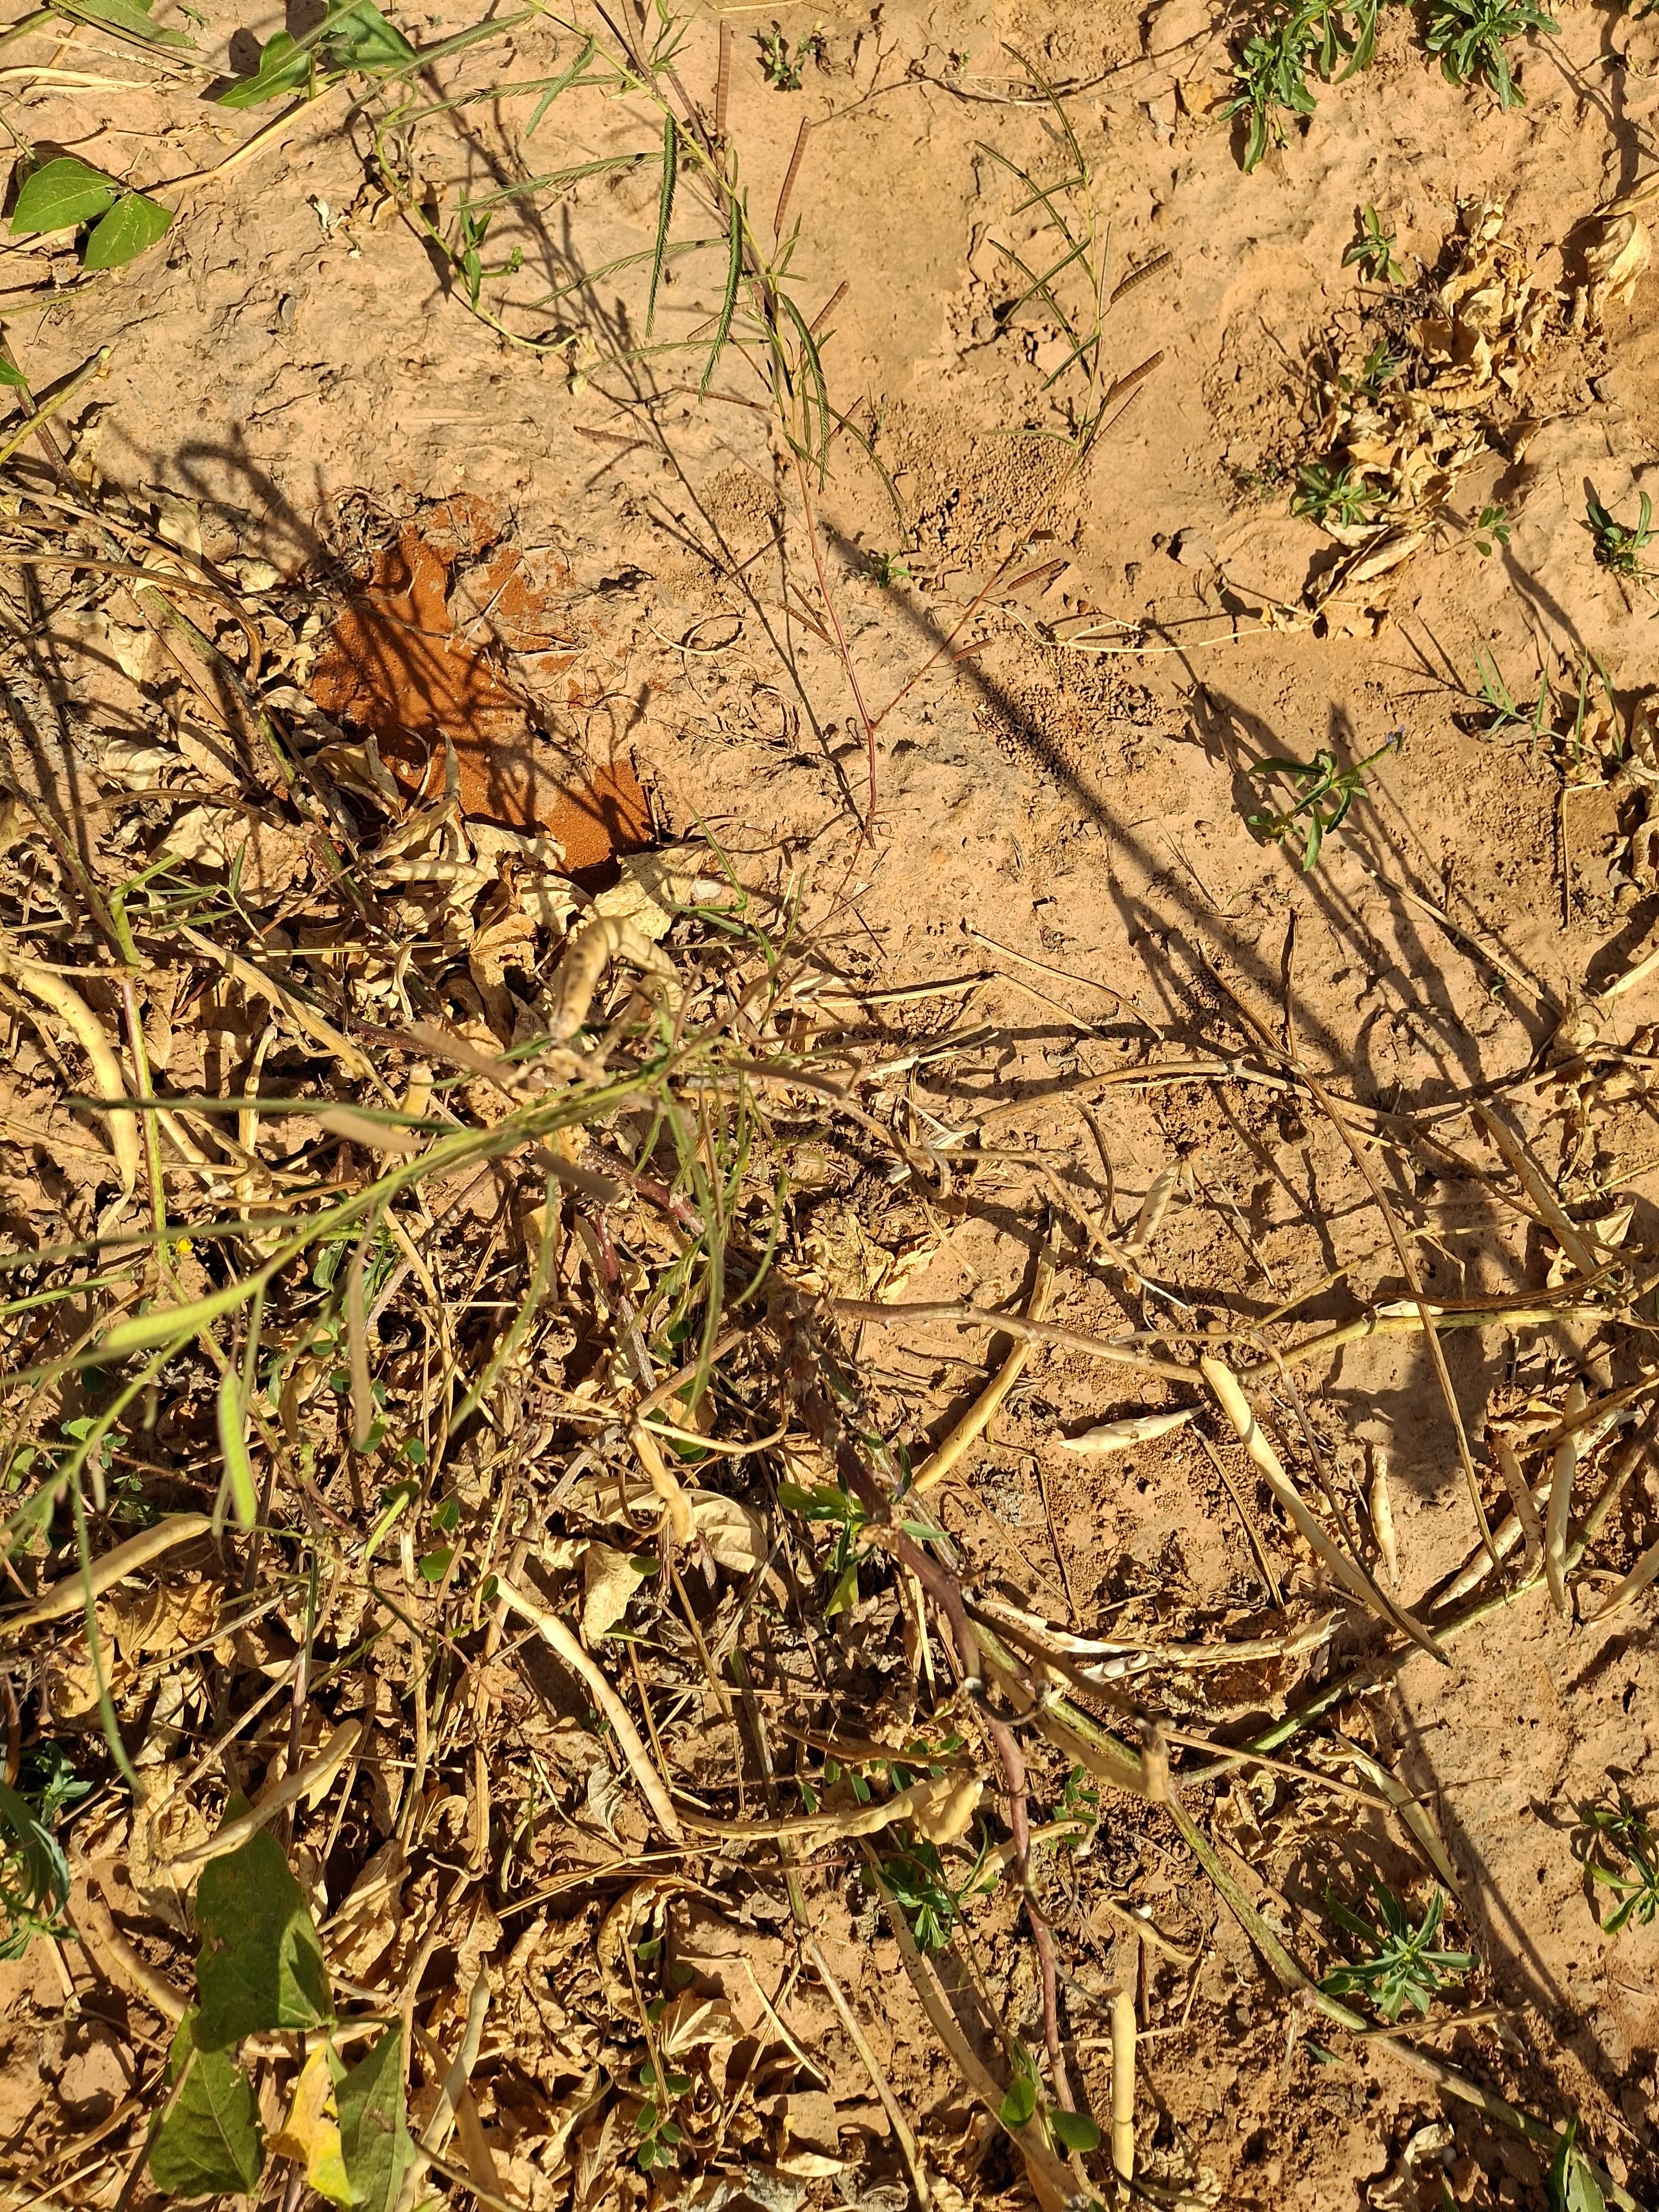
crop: cowpea
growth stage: maturity
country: Nigeria
